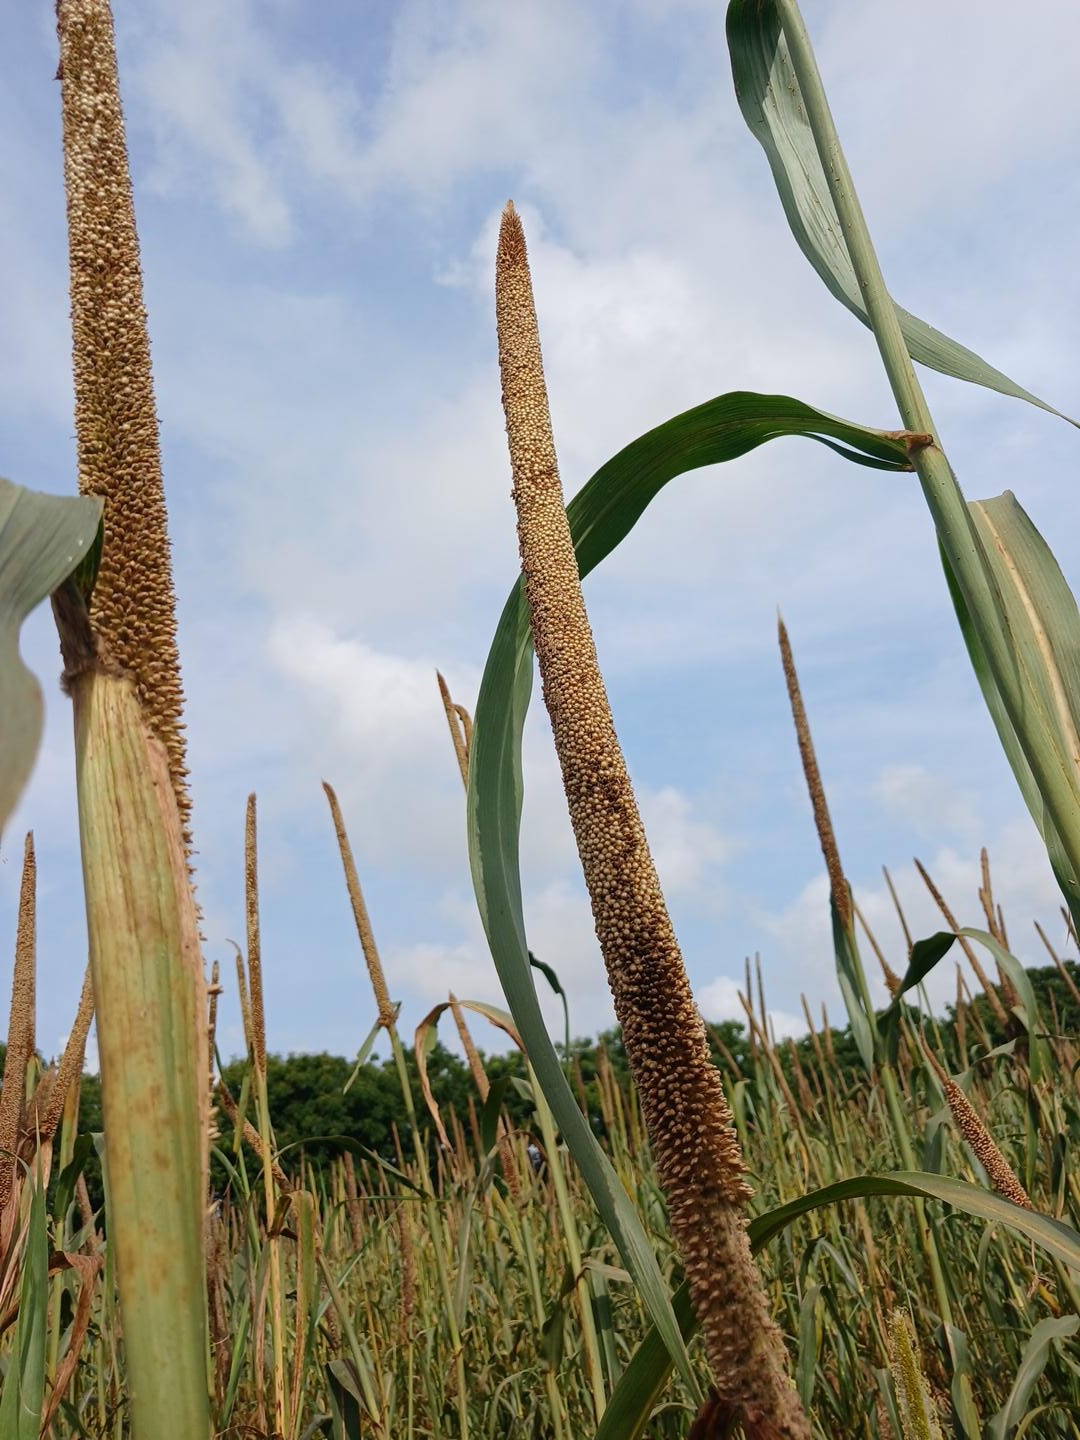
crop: pearl millet
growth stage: maturity
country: Senegal
